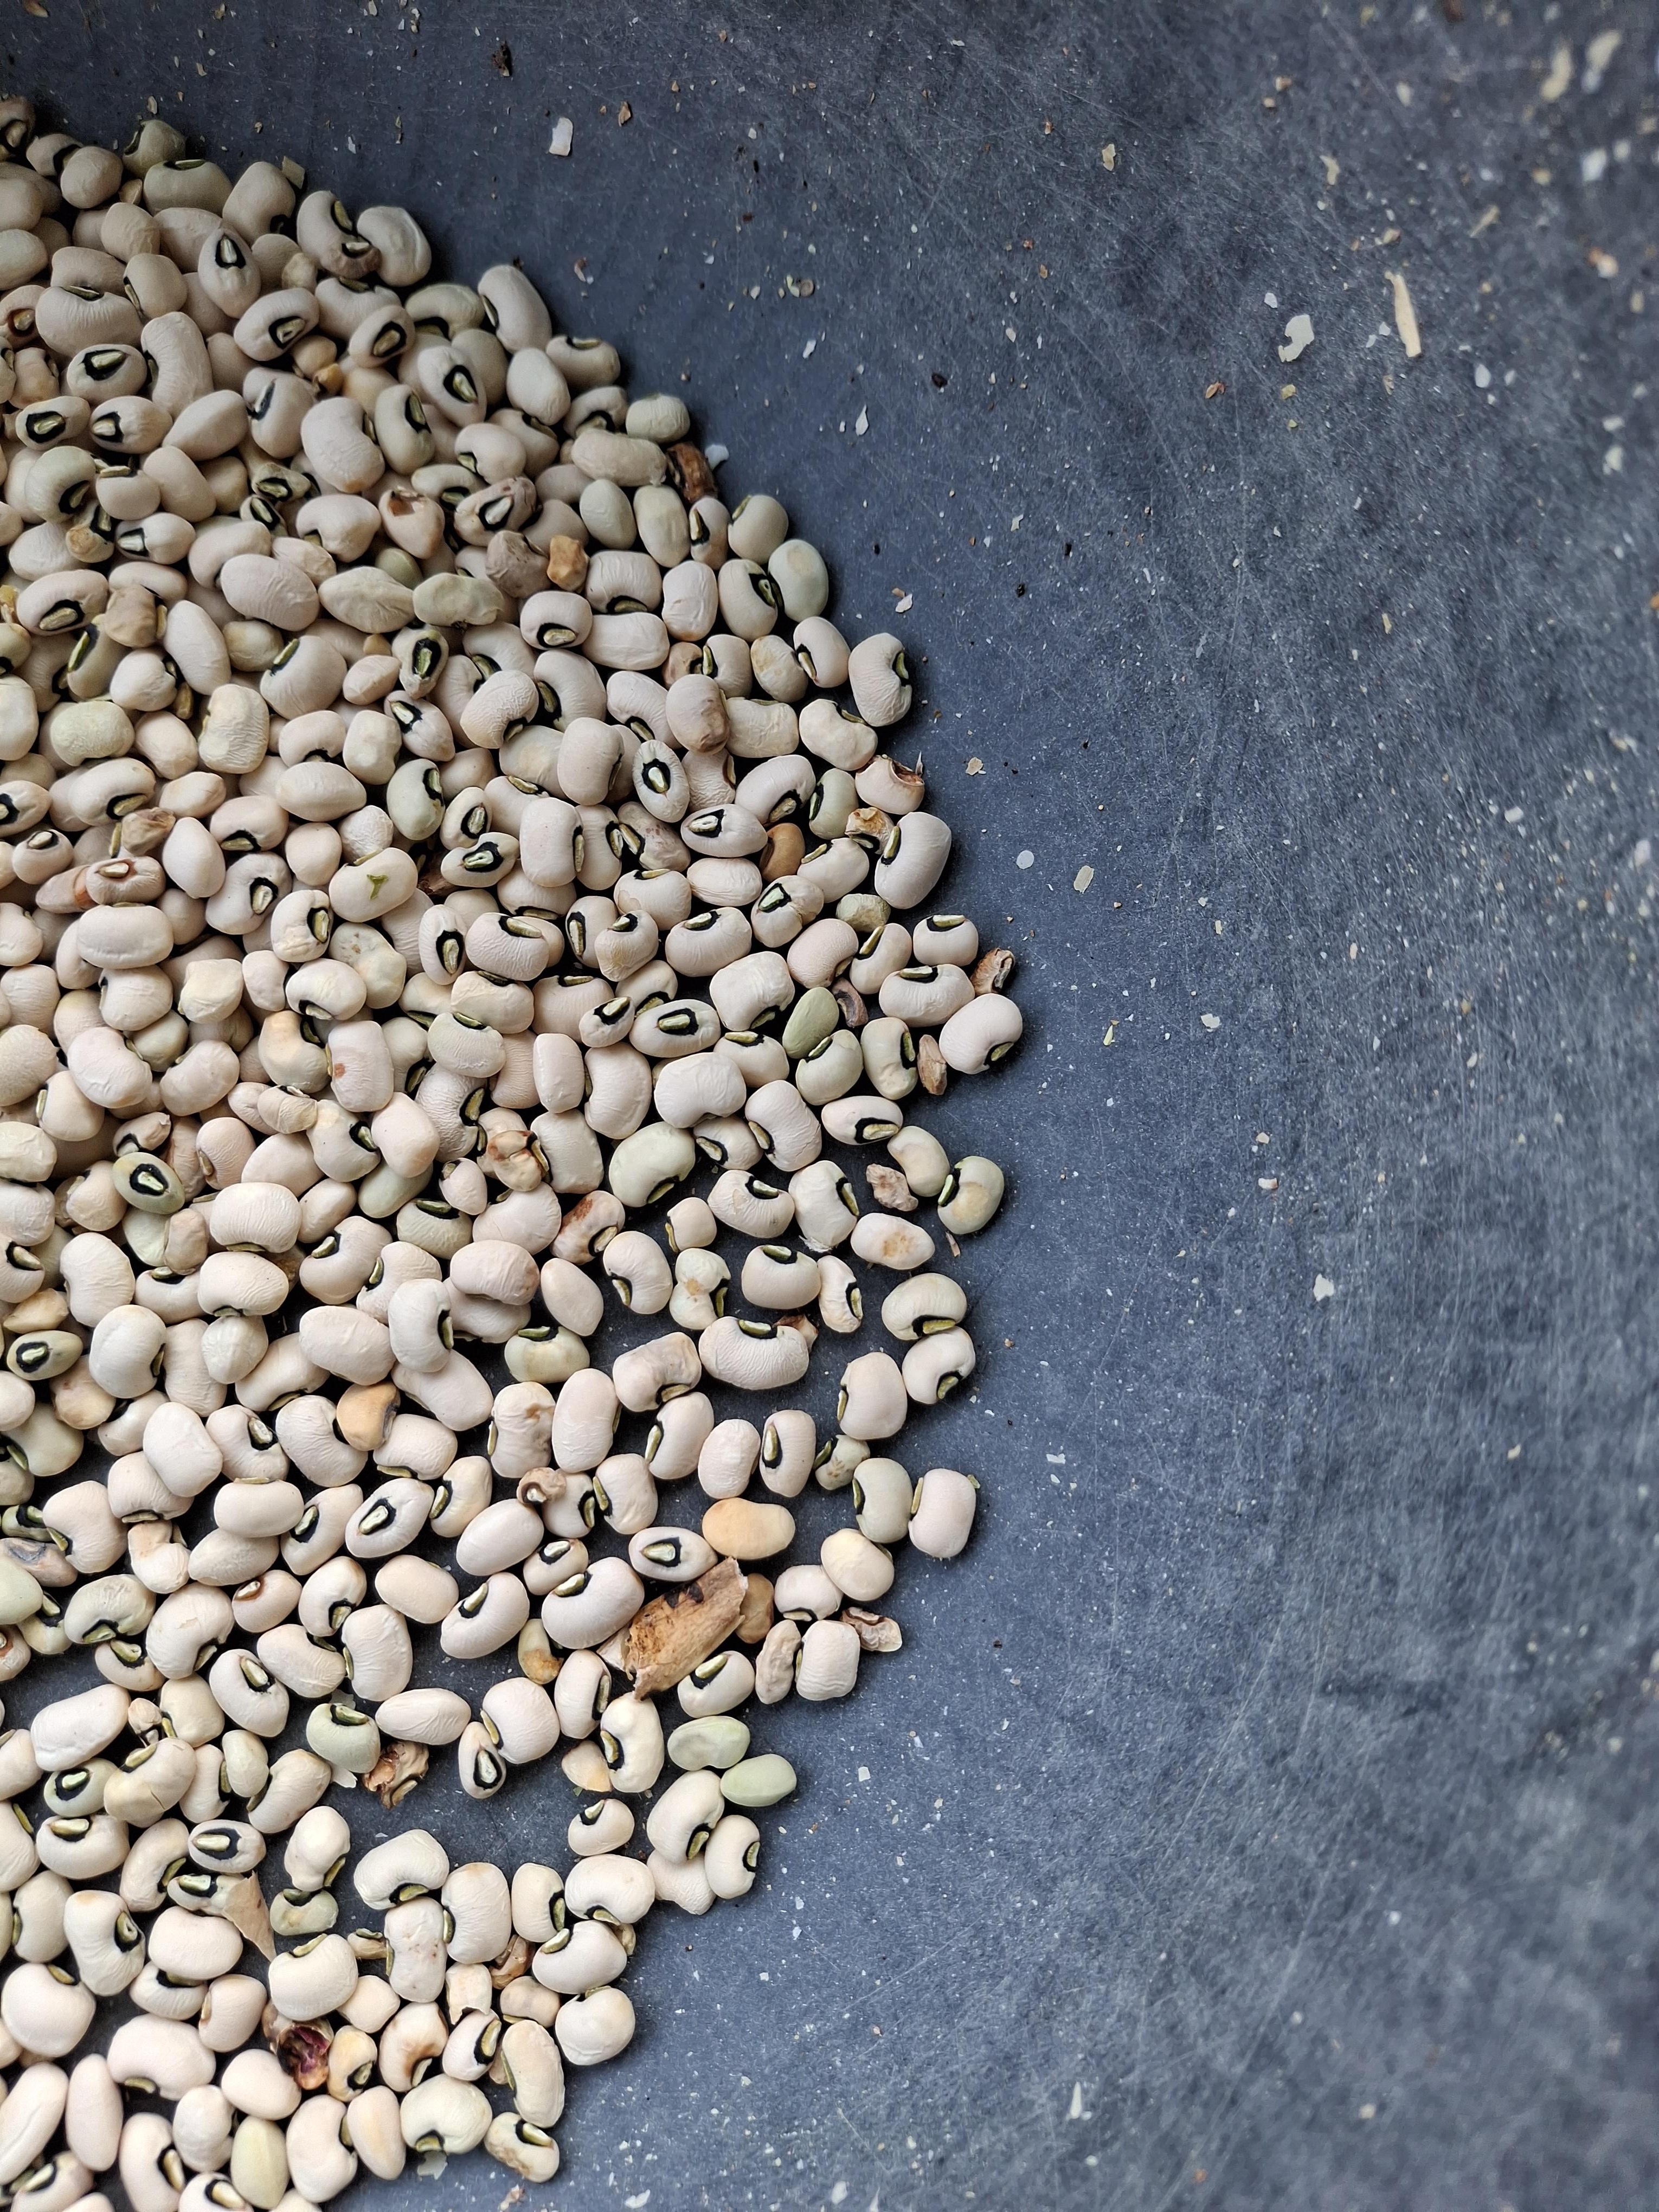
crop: cowpea
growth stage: harvest
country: Nigeria
